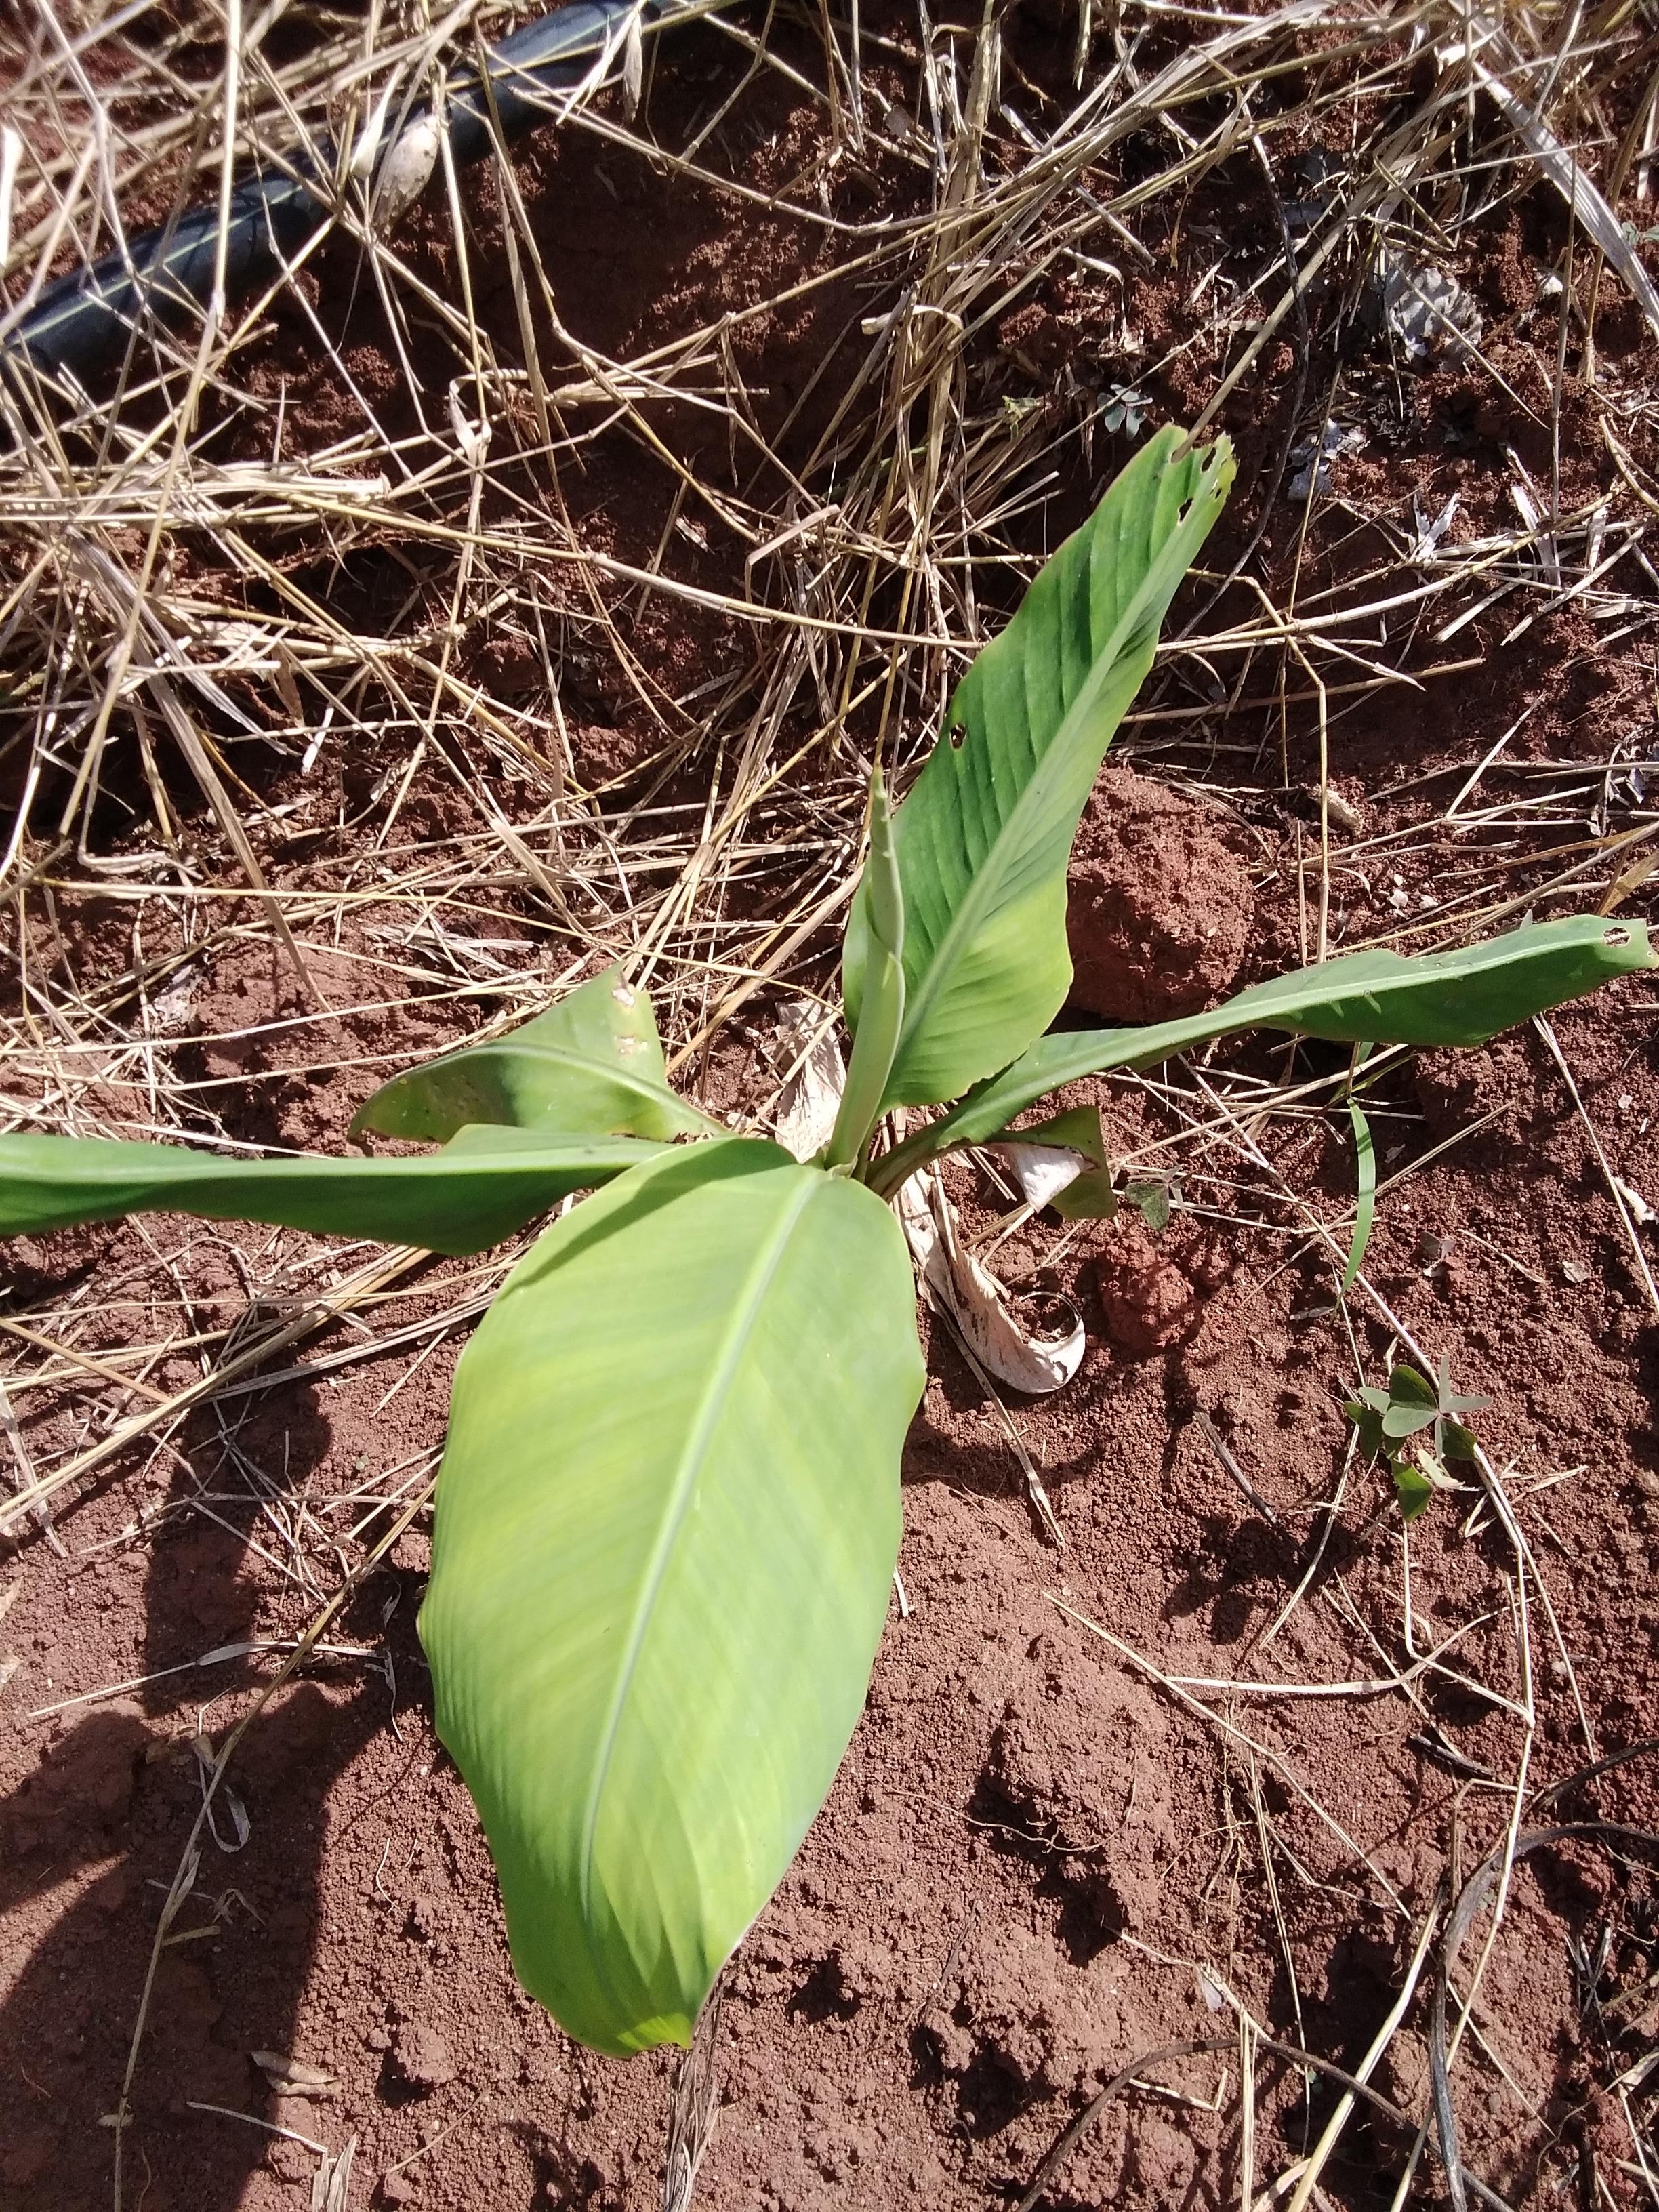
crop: banana
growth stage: vegetative
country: Tanzania
